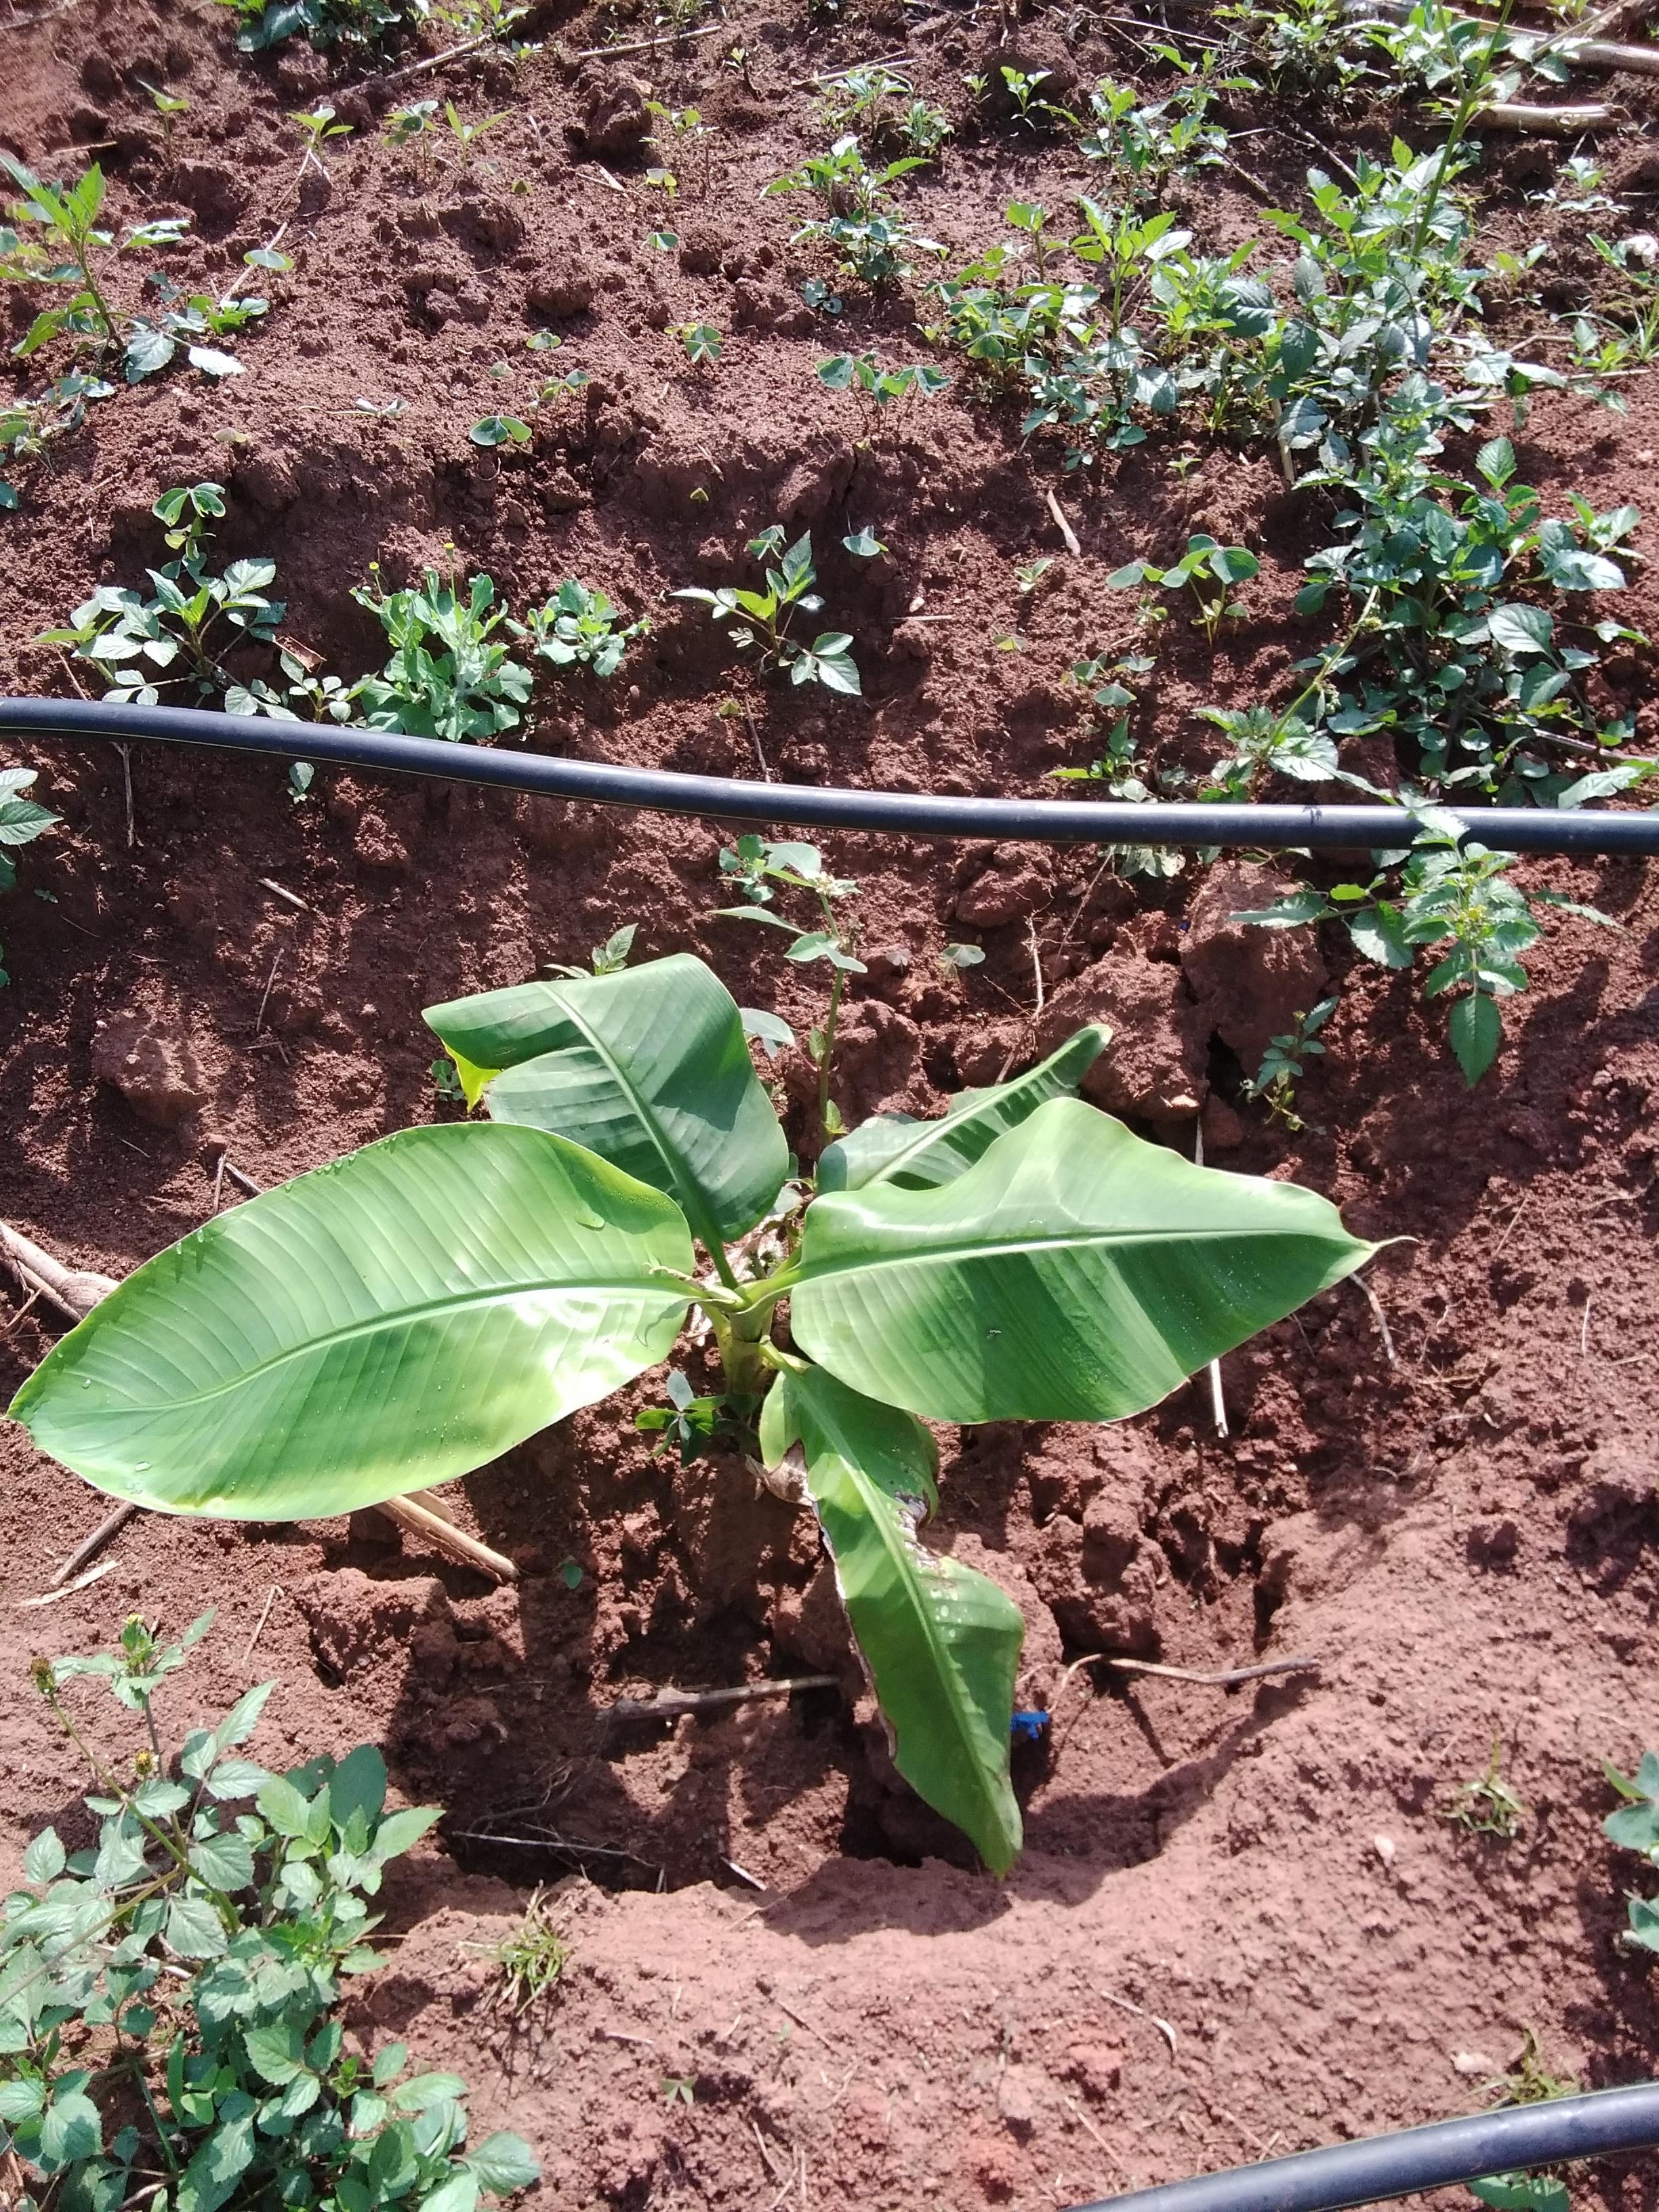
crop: banana
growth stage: vegetative
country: Tanzania
